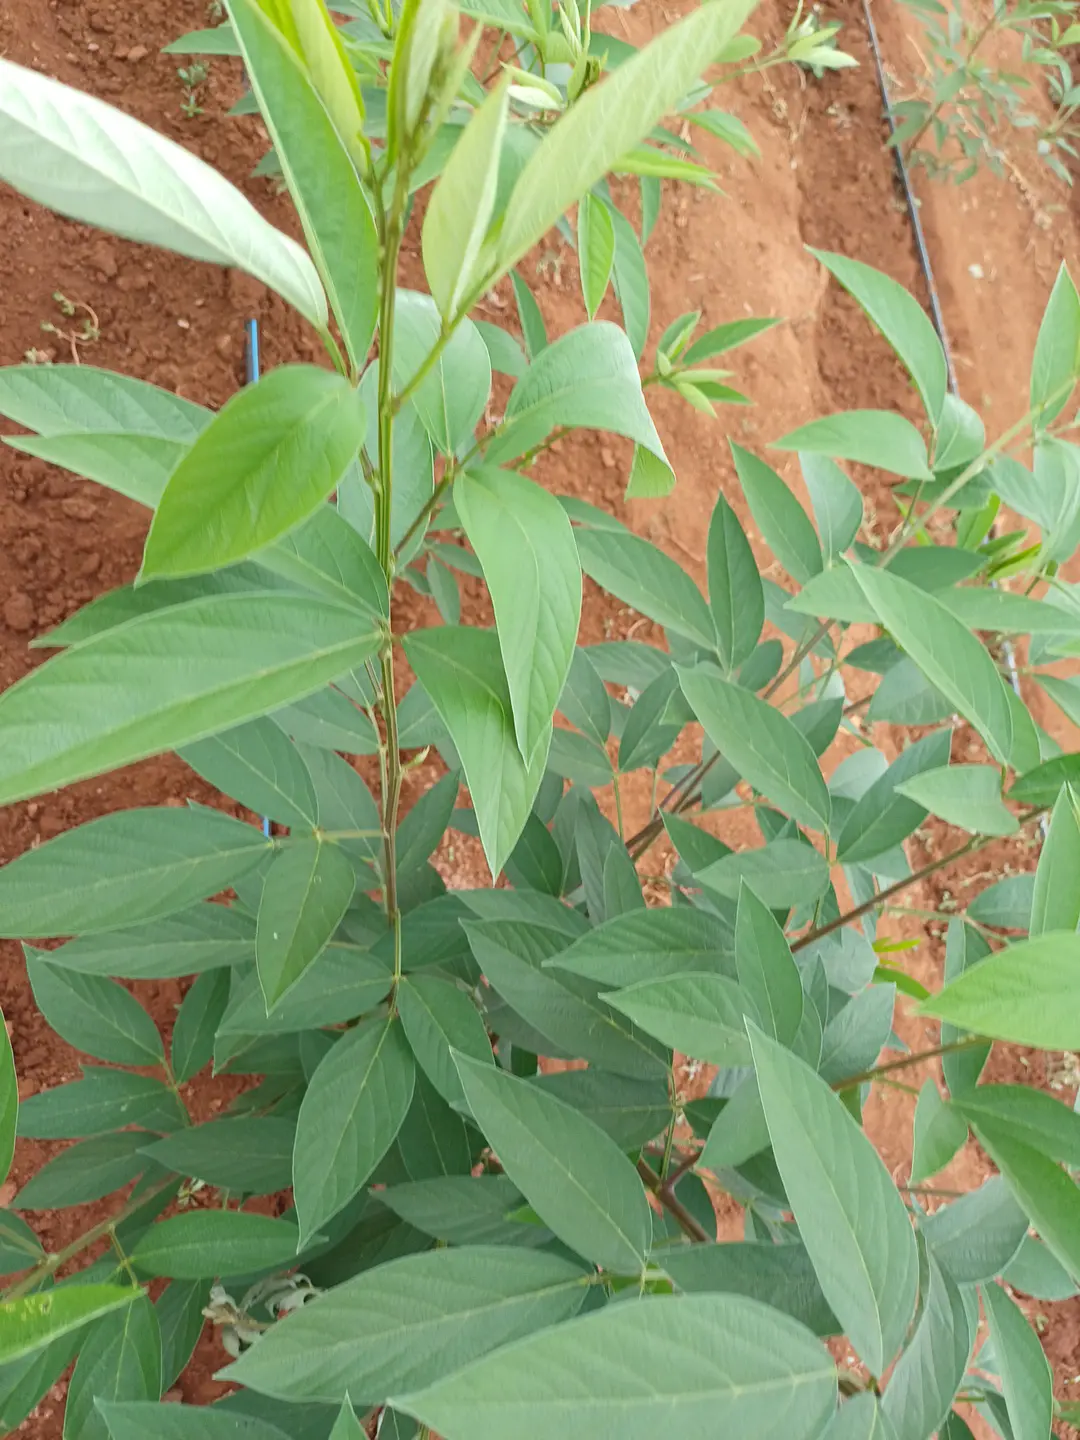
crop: pigeonpea
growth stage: vegetative
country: Kenya
